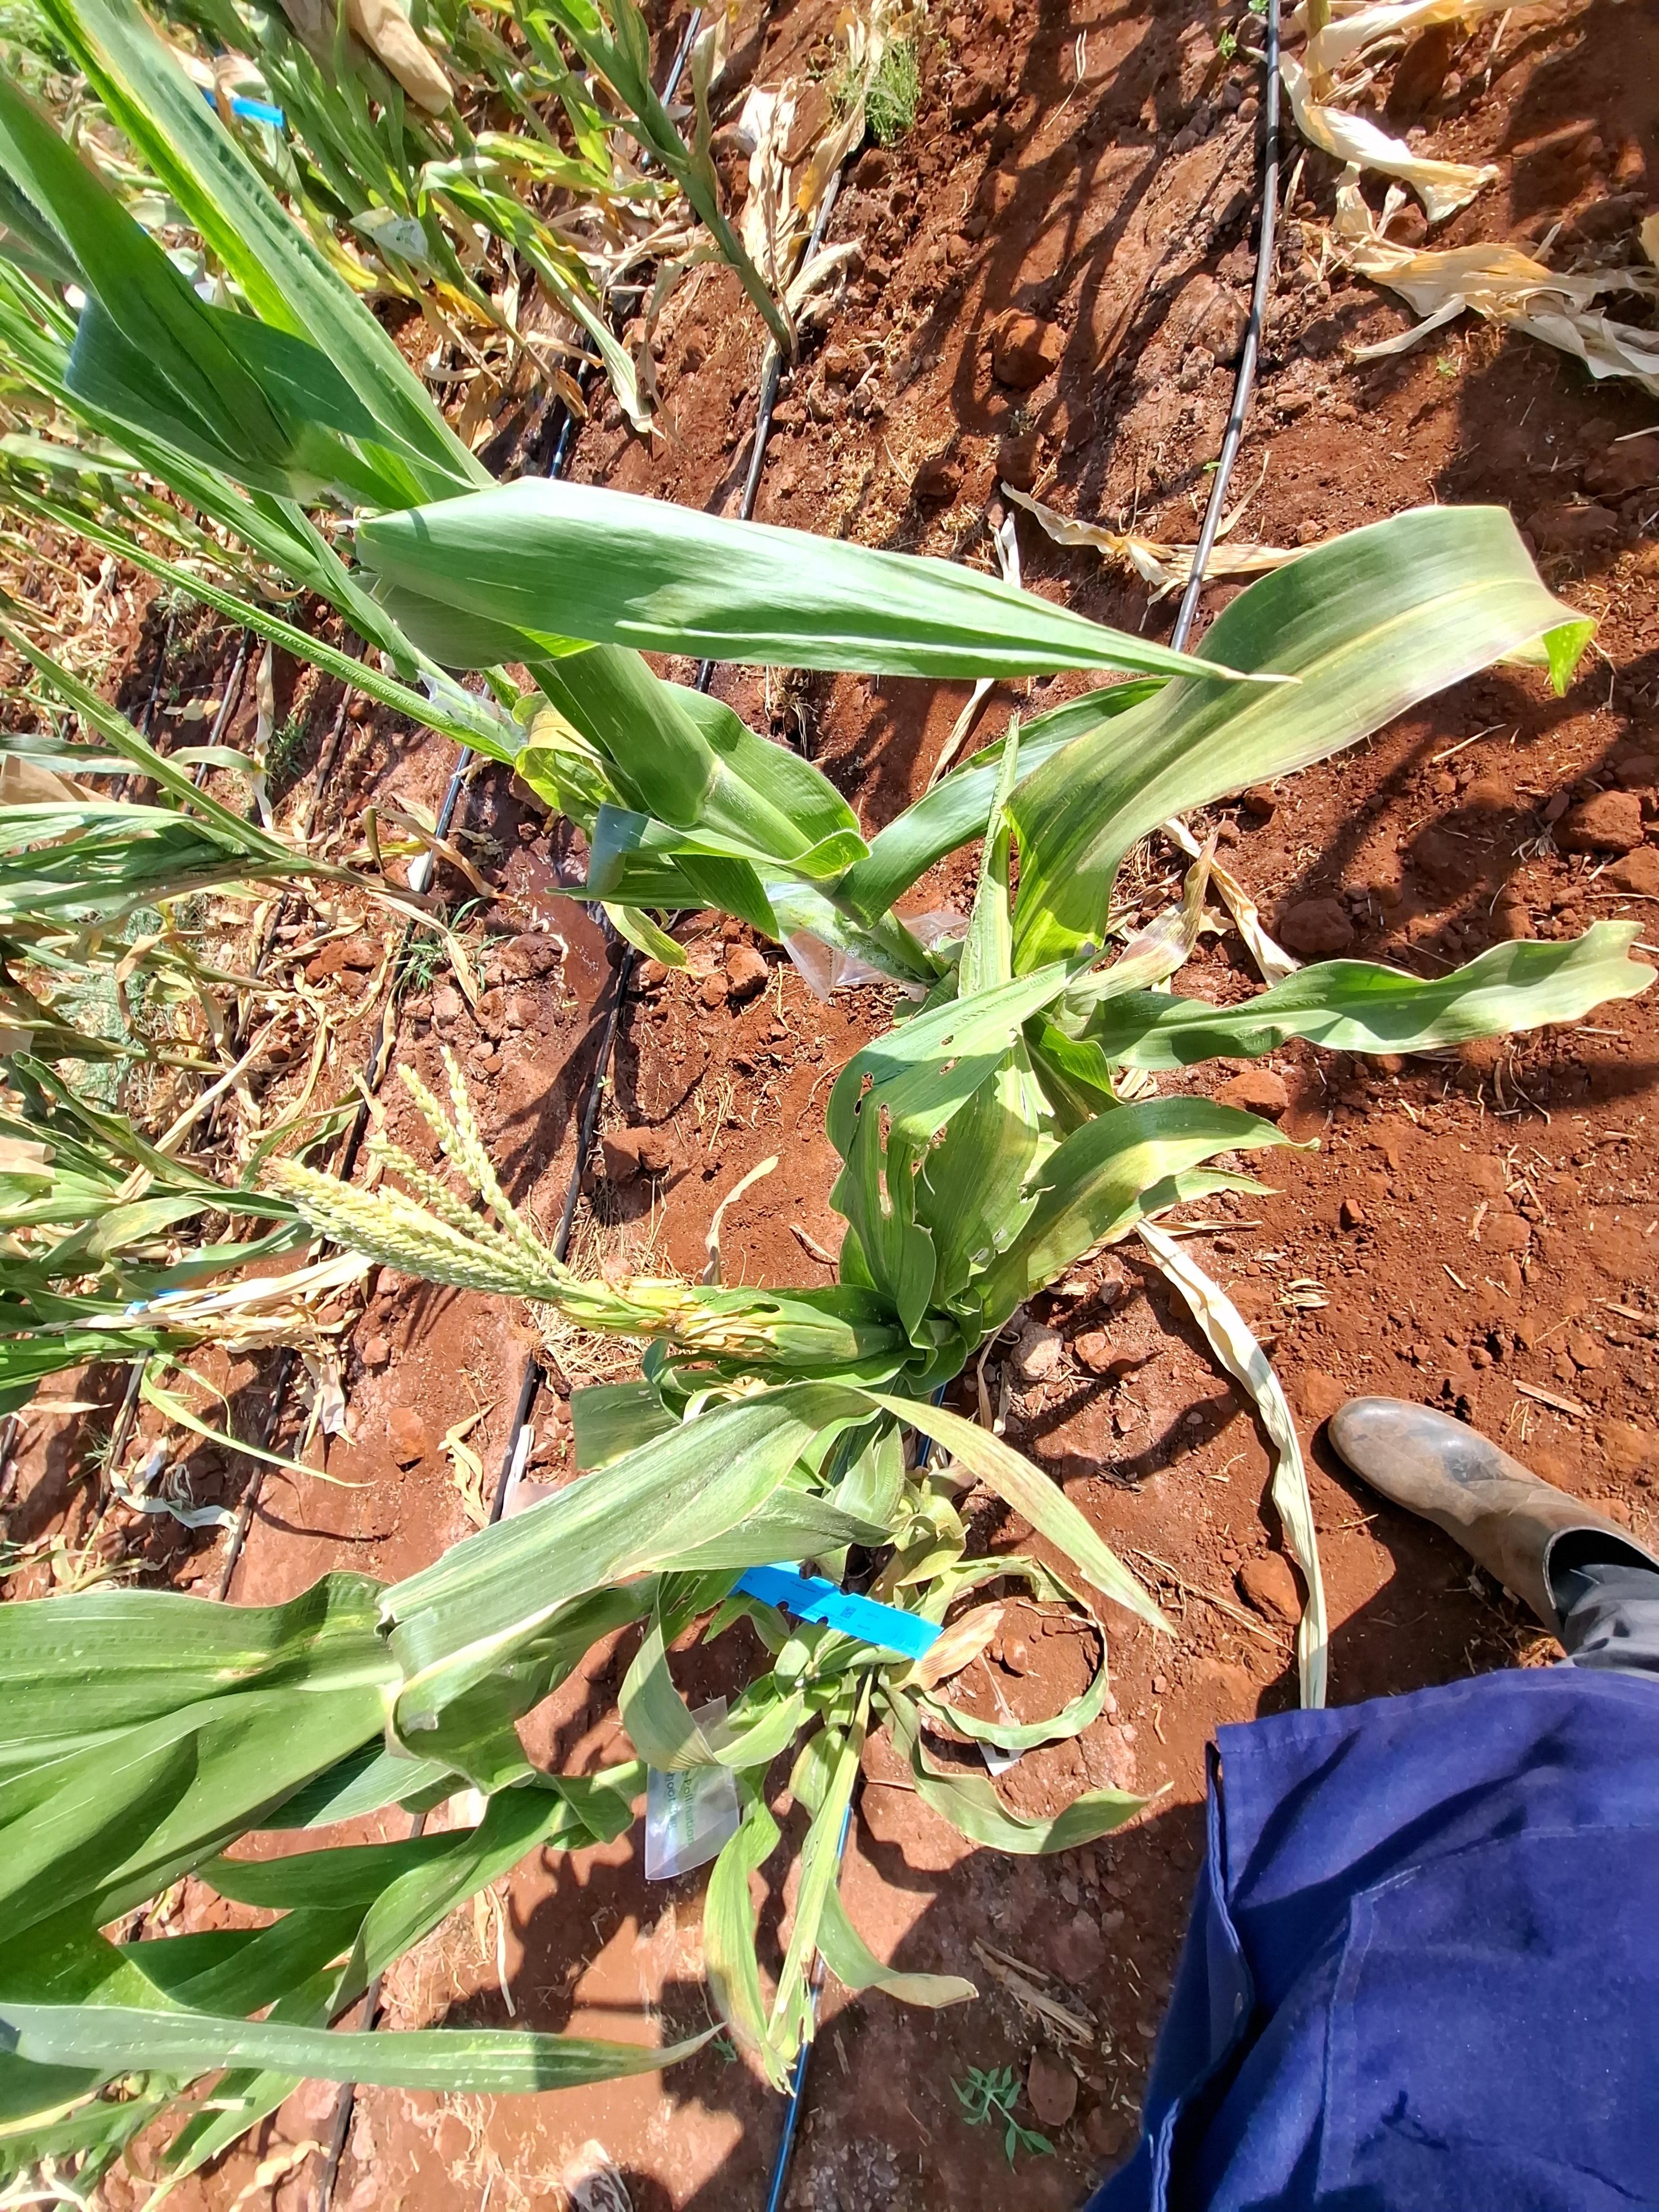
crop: maize
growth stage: flowering
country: Kenya
